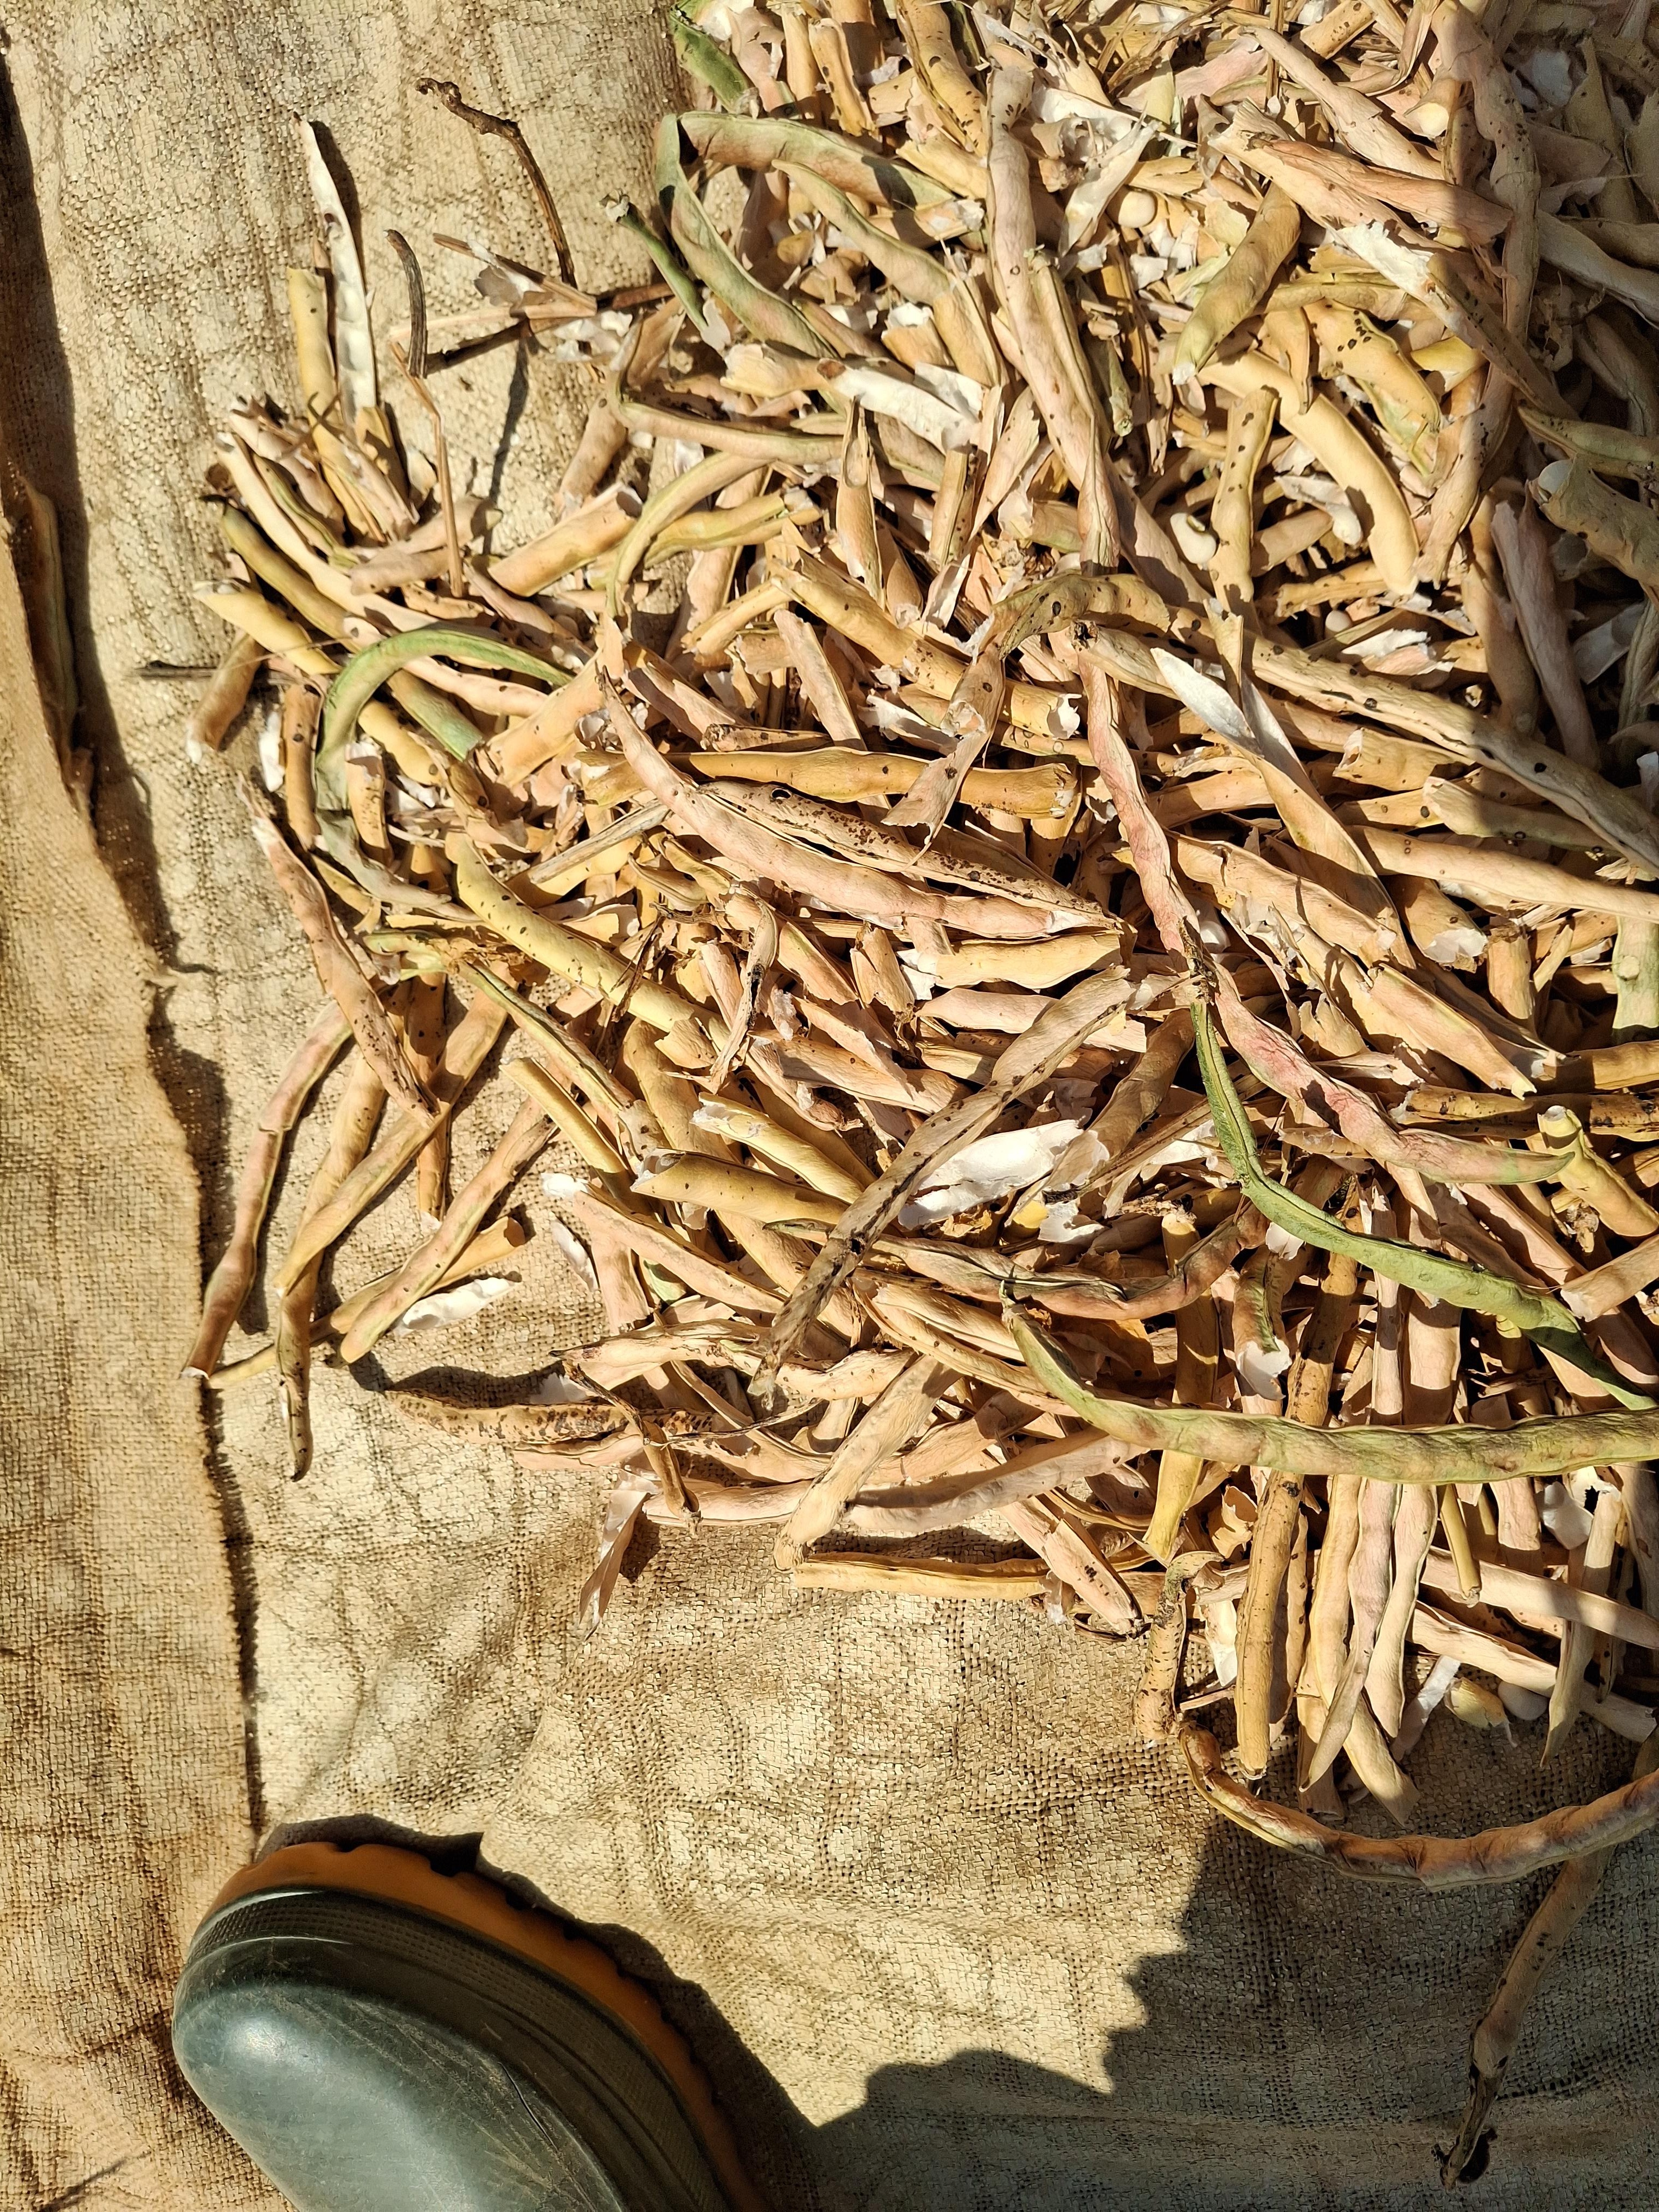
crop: cowpea
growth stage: harvest
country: Nigeria
